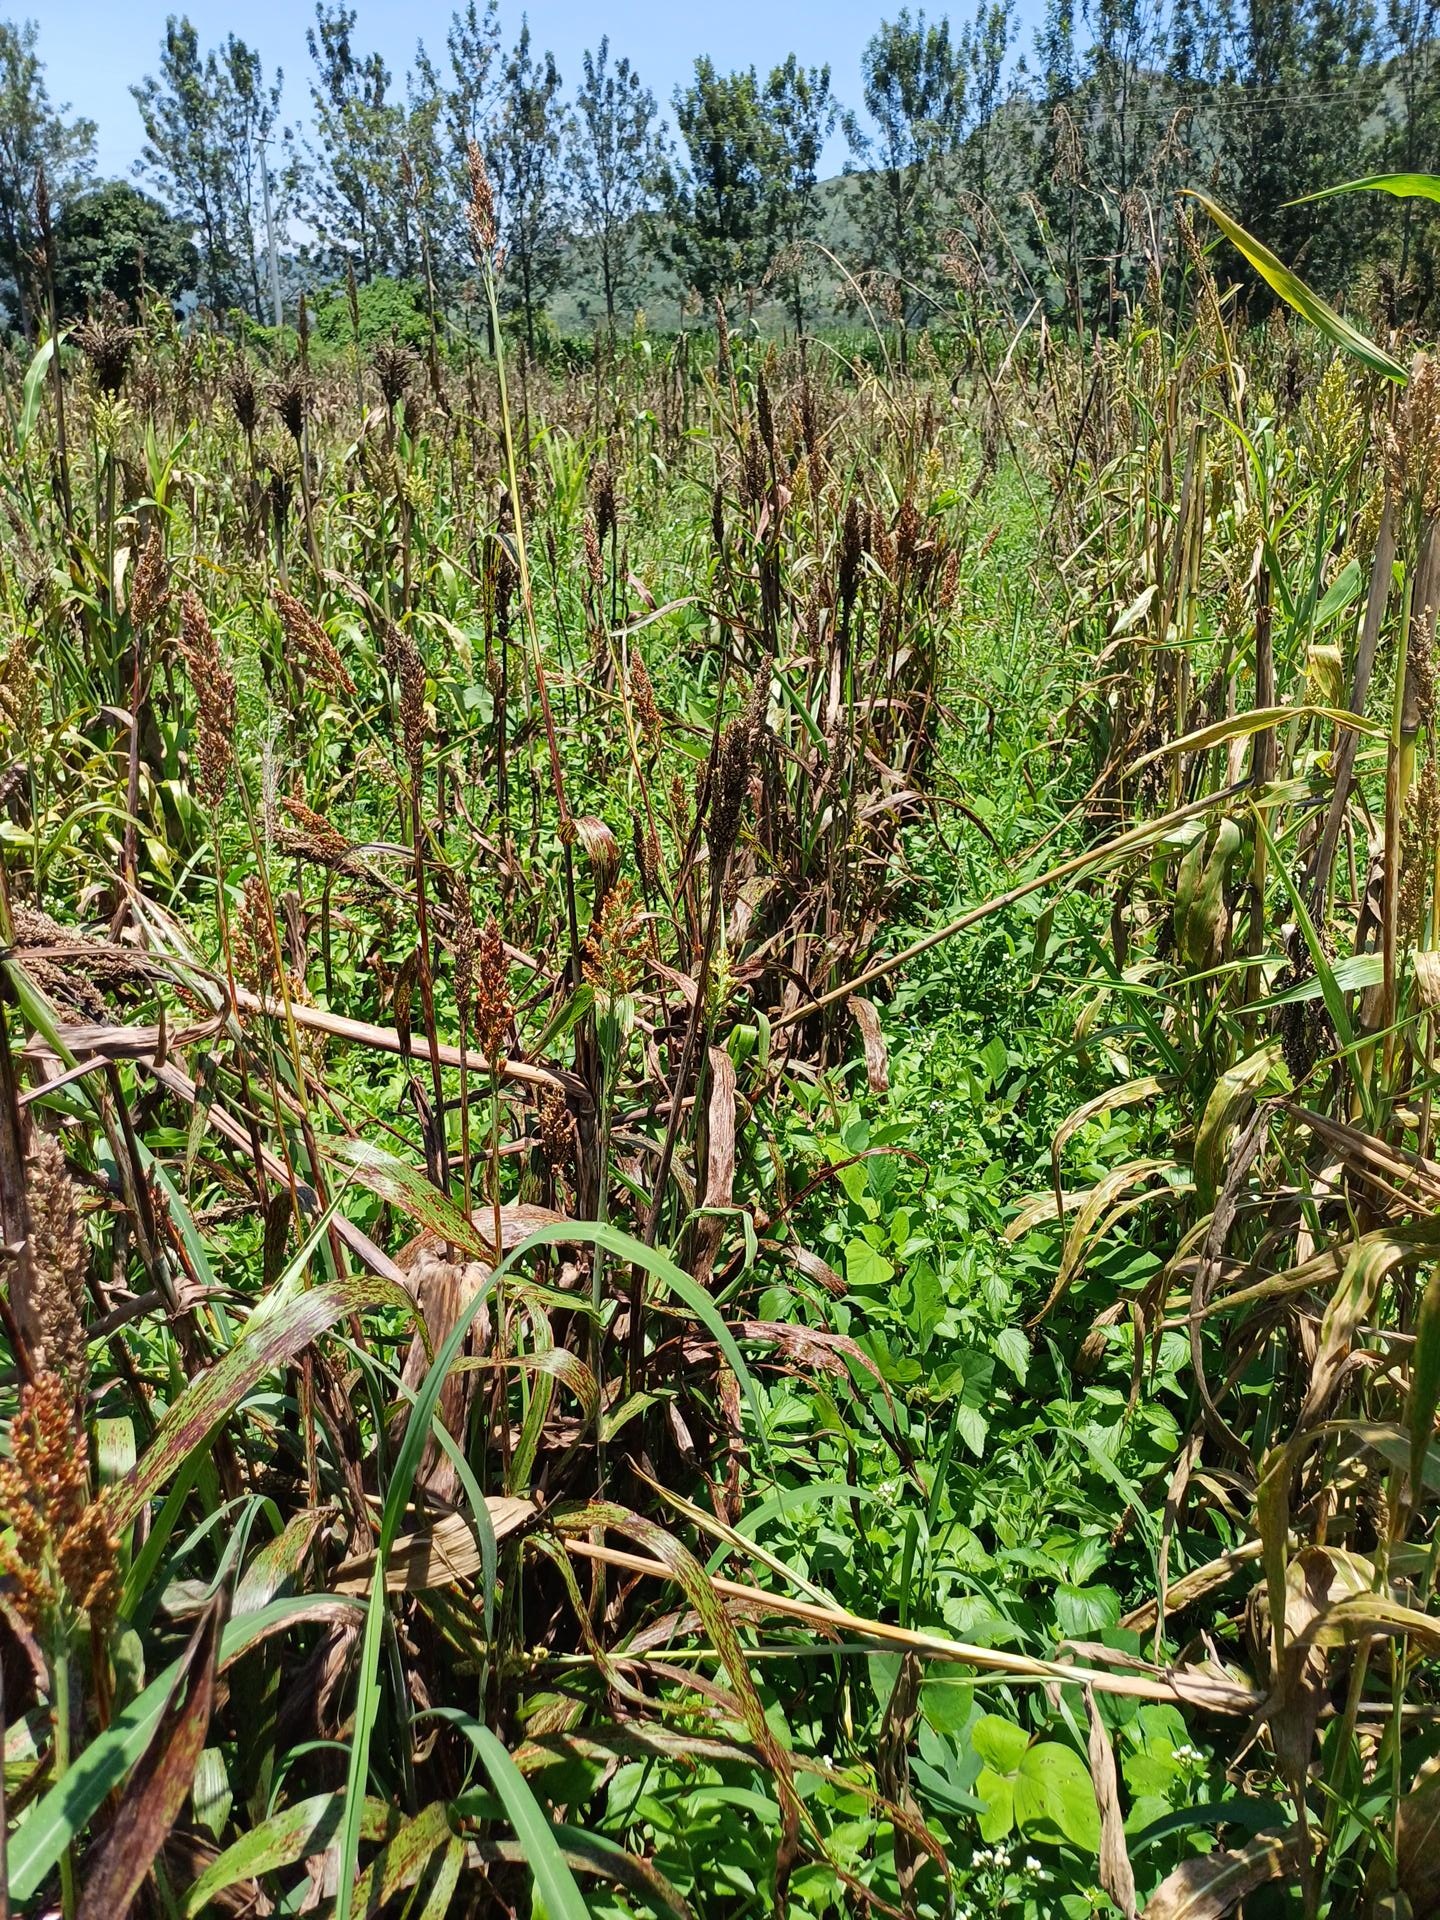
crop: sorghum
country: Kenya
